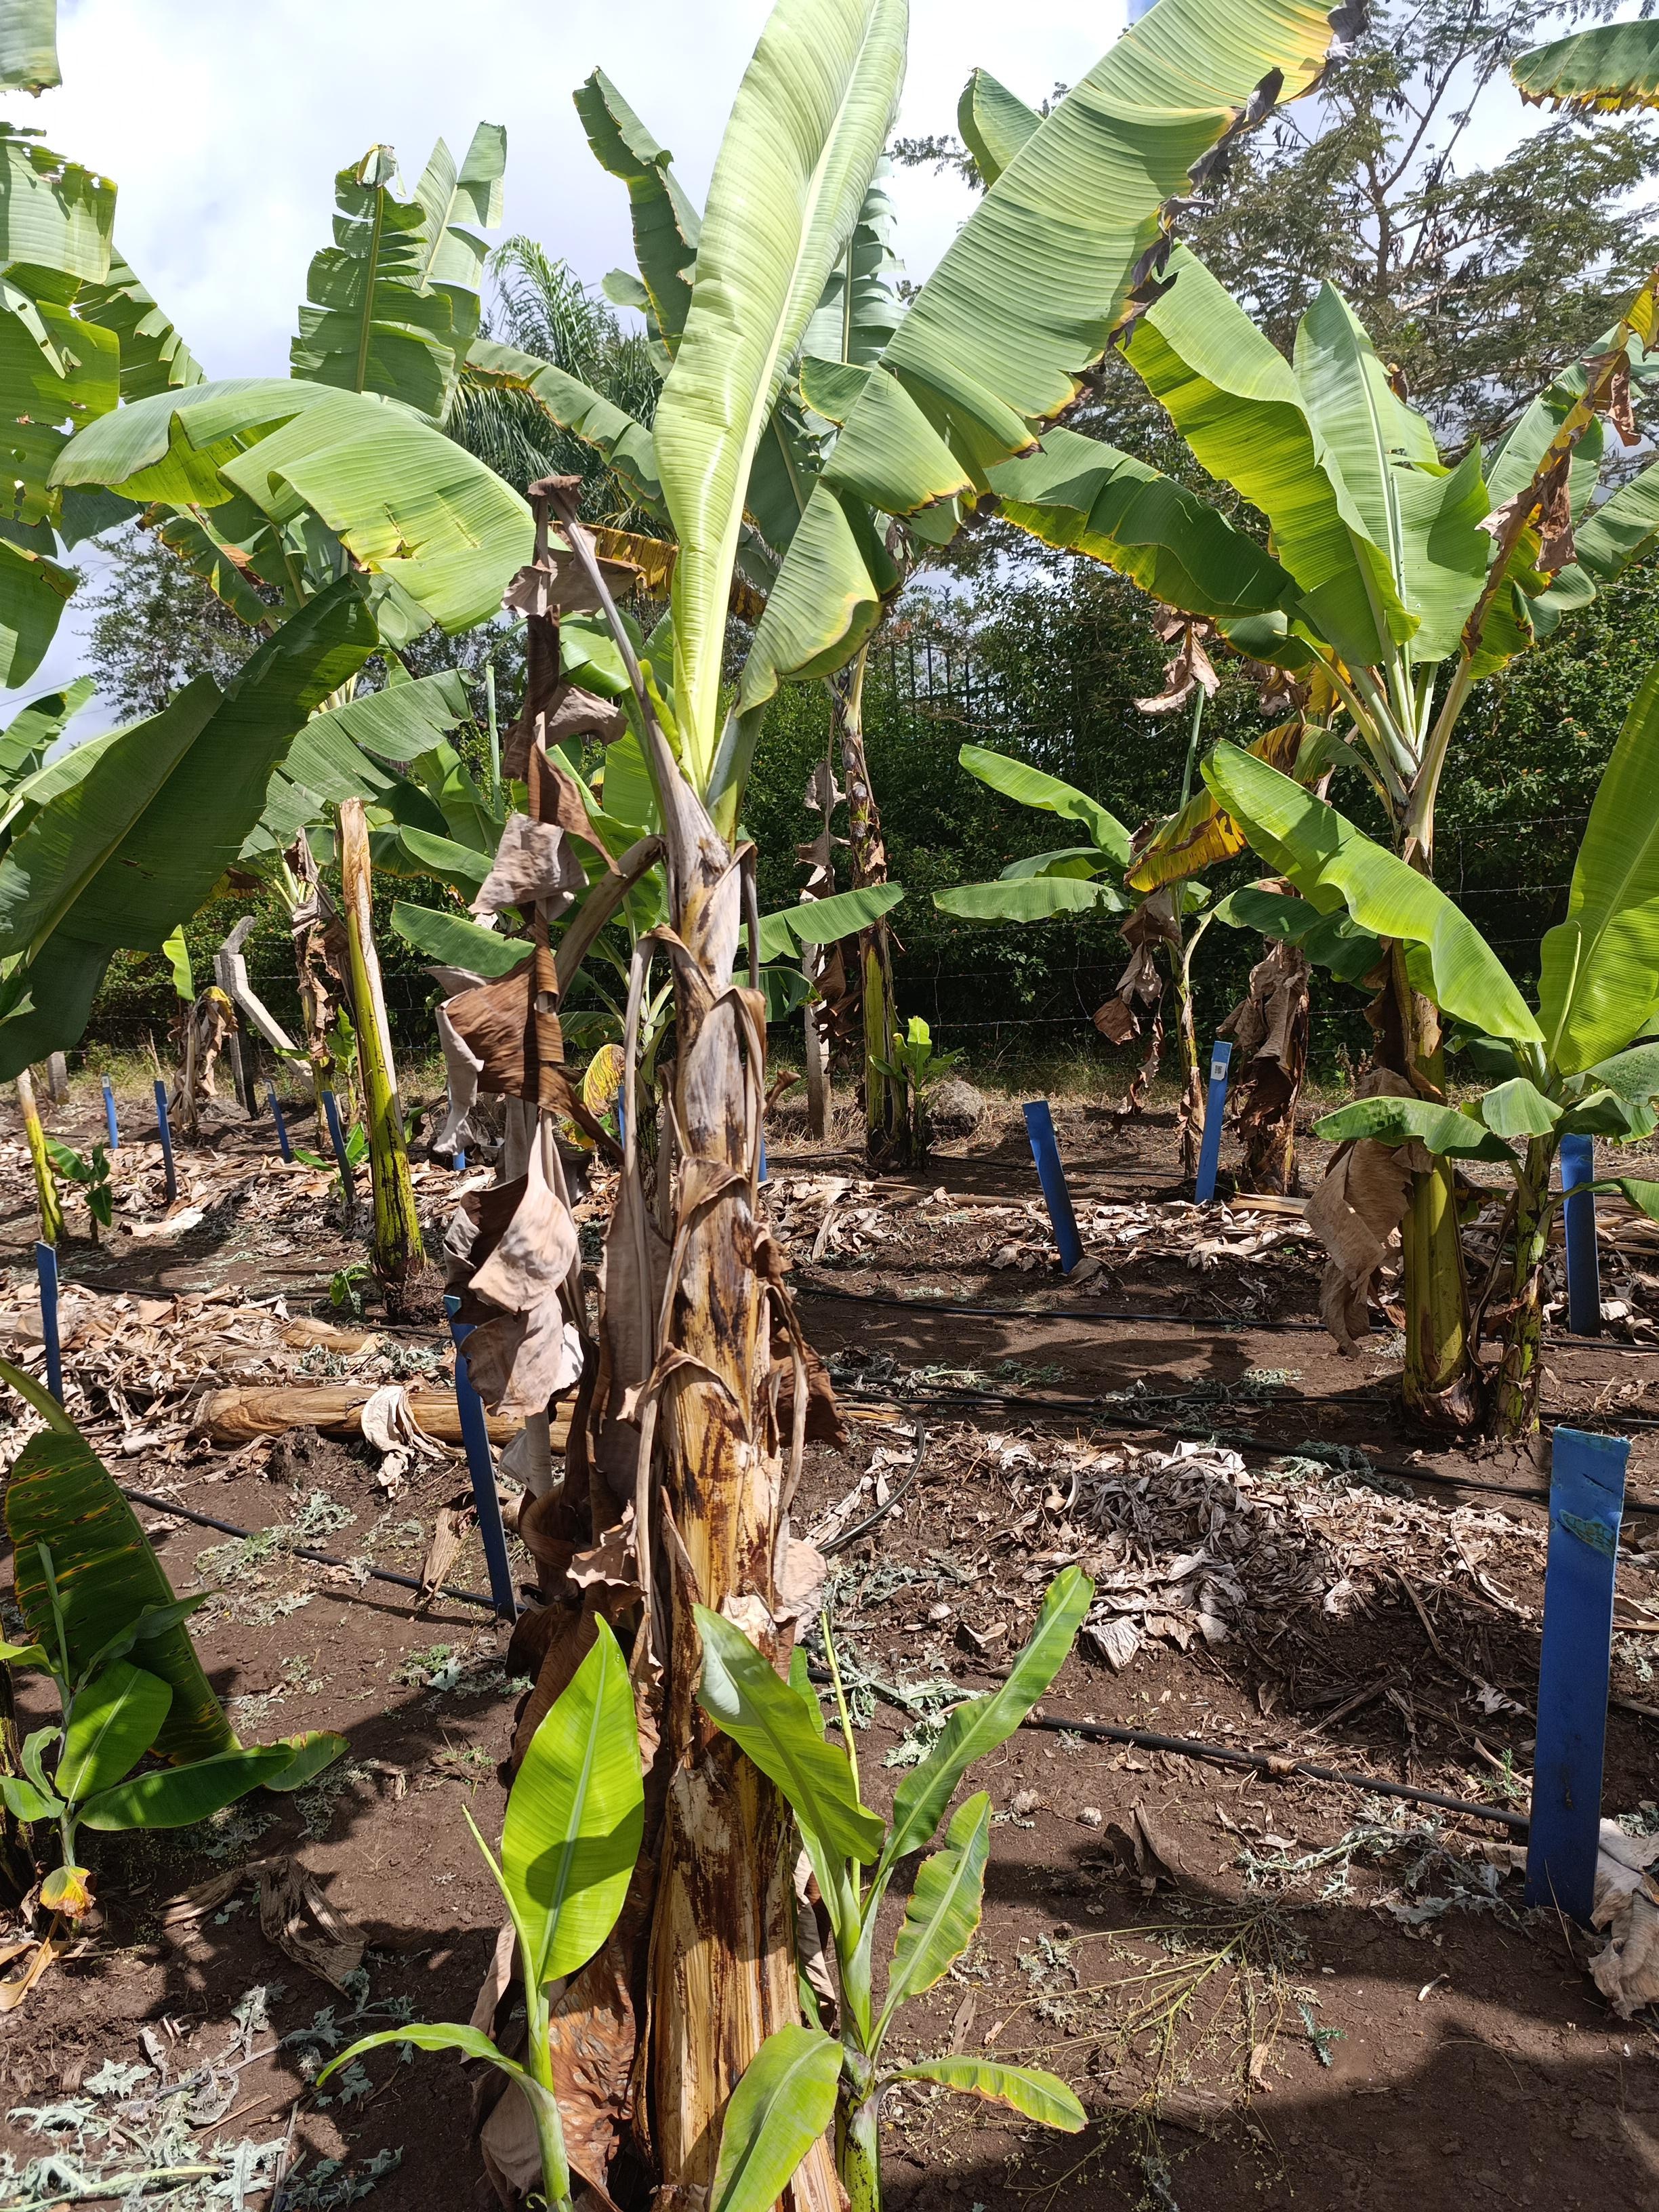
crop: banana
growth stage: vegetative
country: Tanzania
